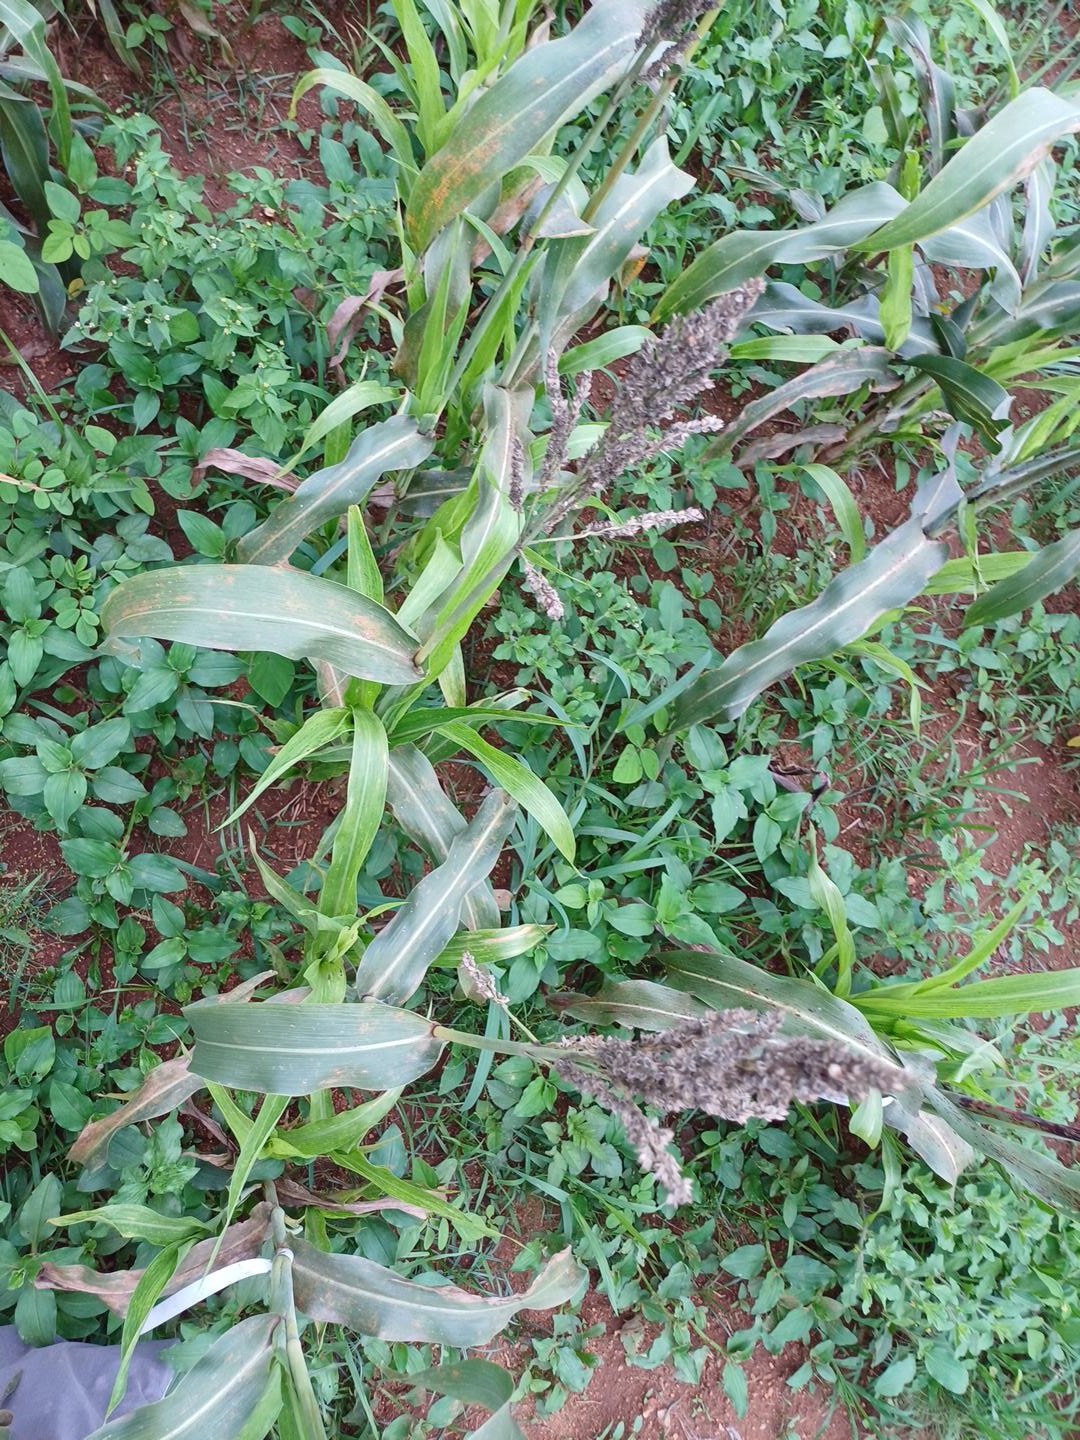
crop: sorghum
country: Kenya
